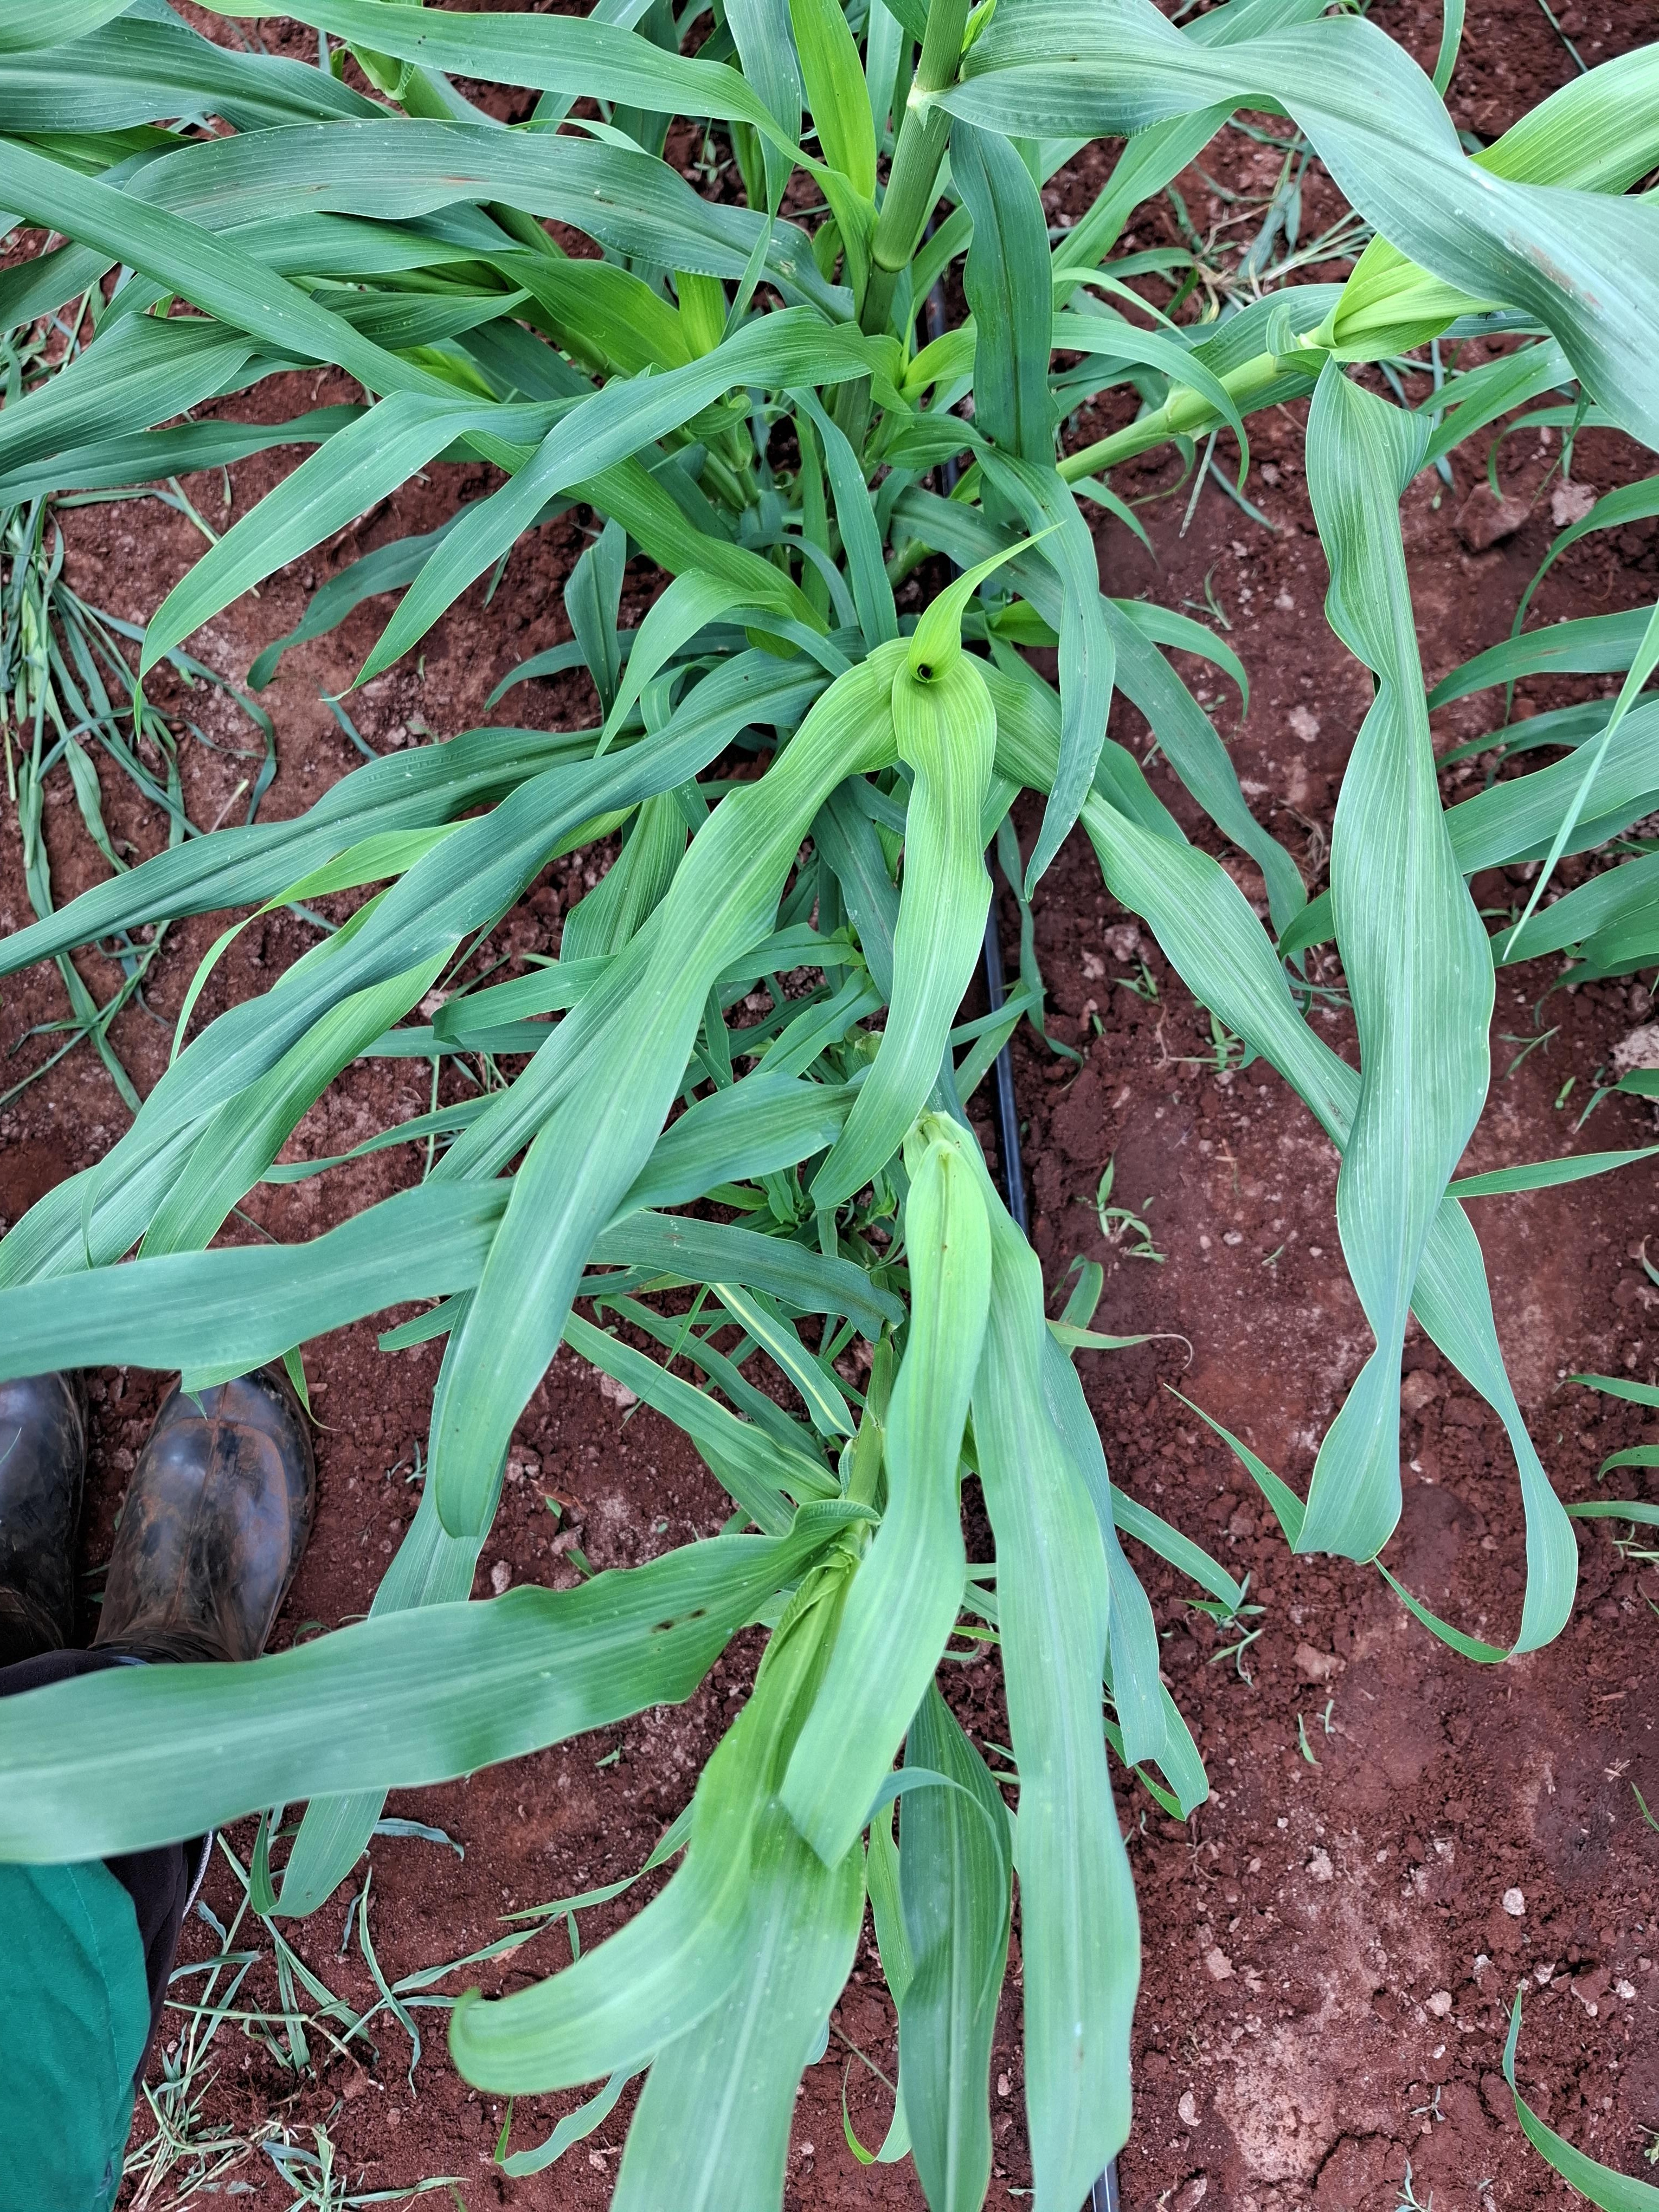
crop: pearl millet
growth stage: elongation stem
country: Kenya
